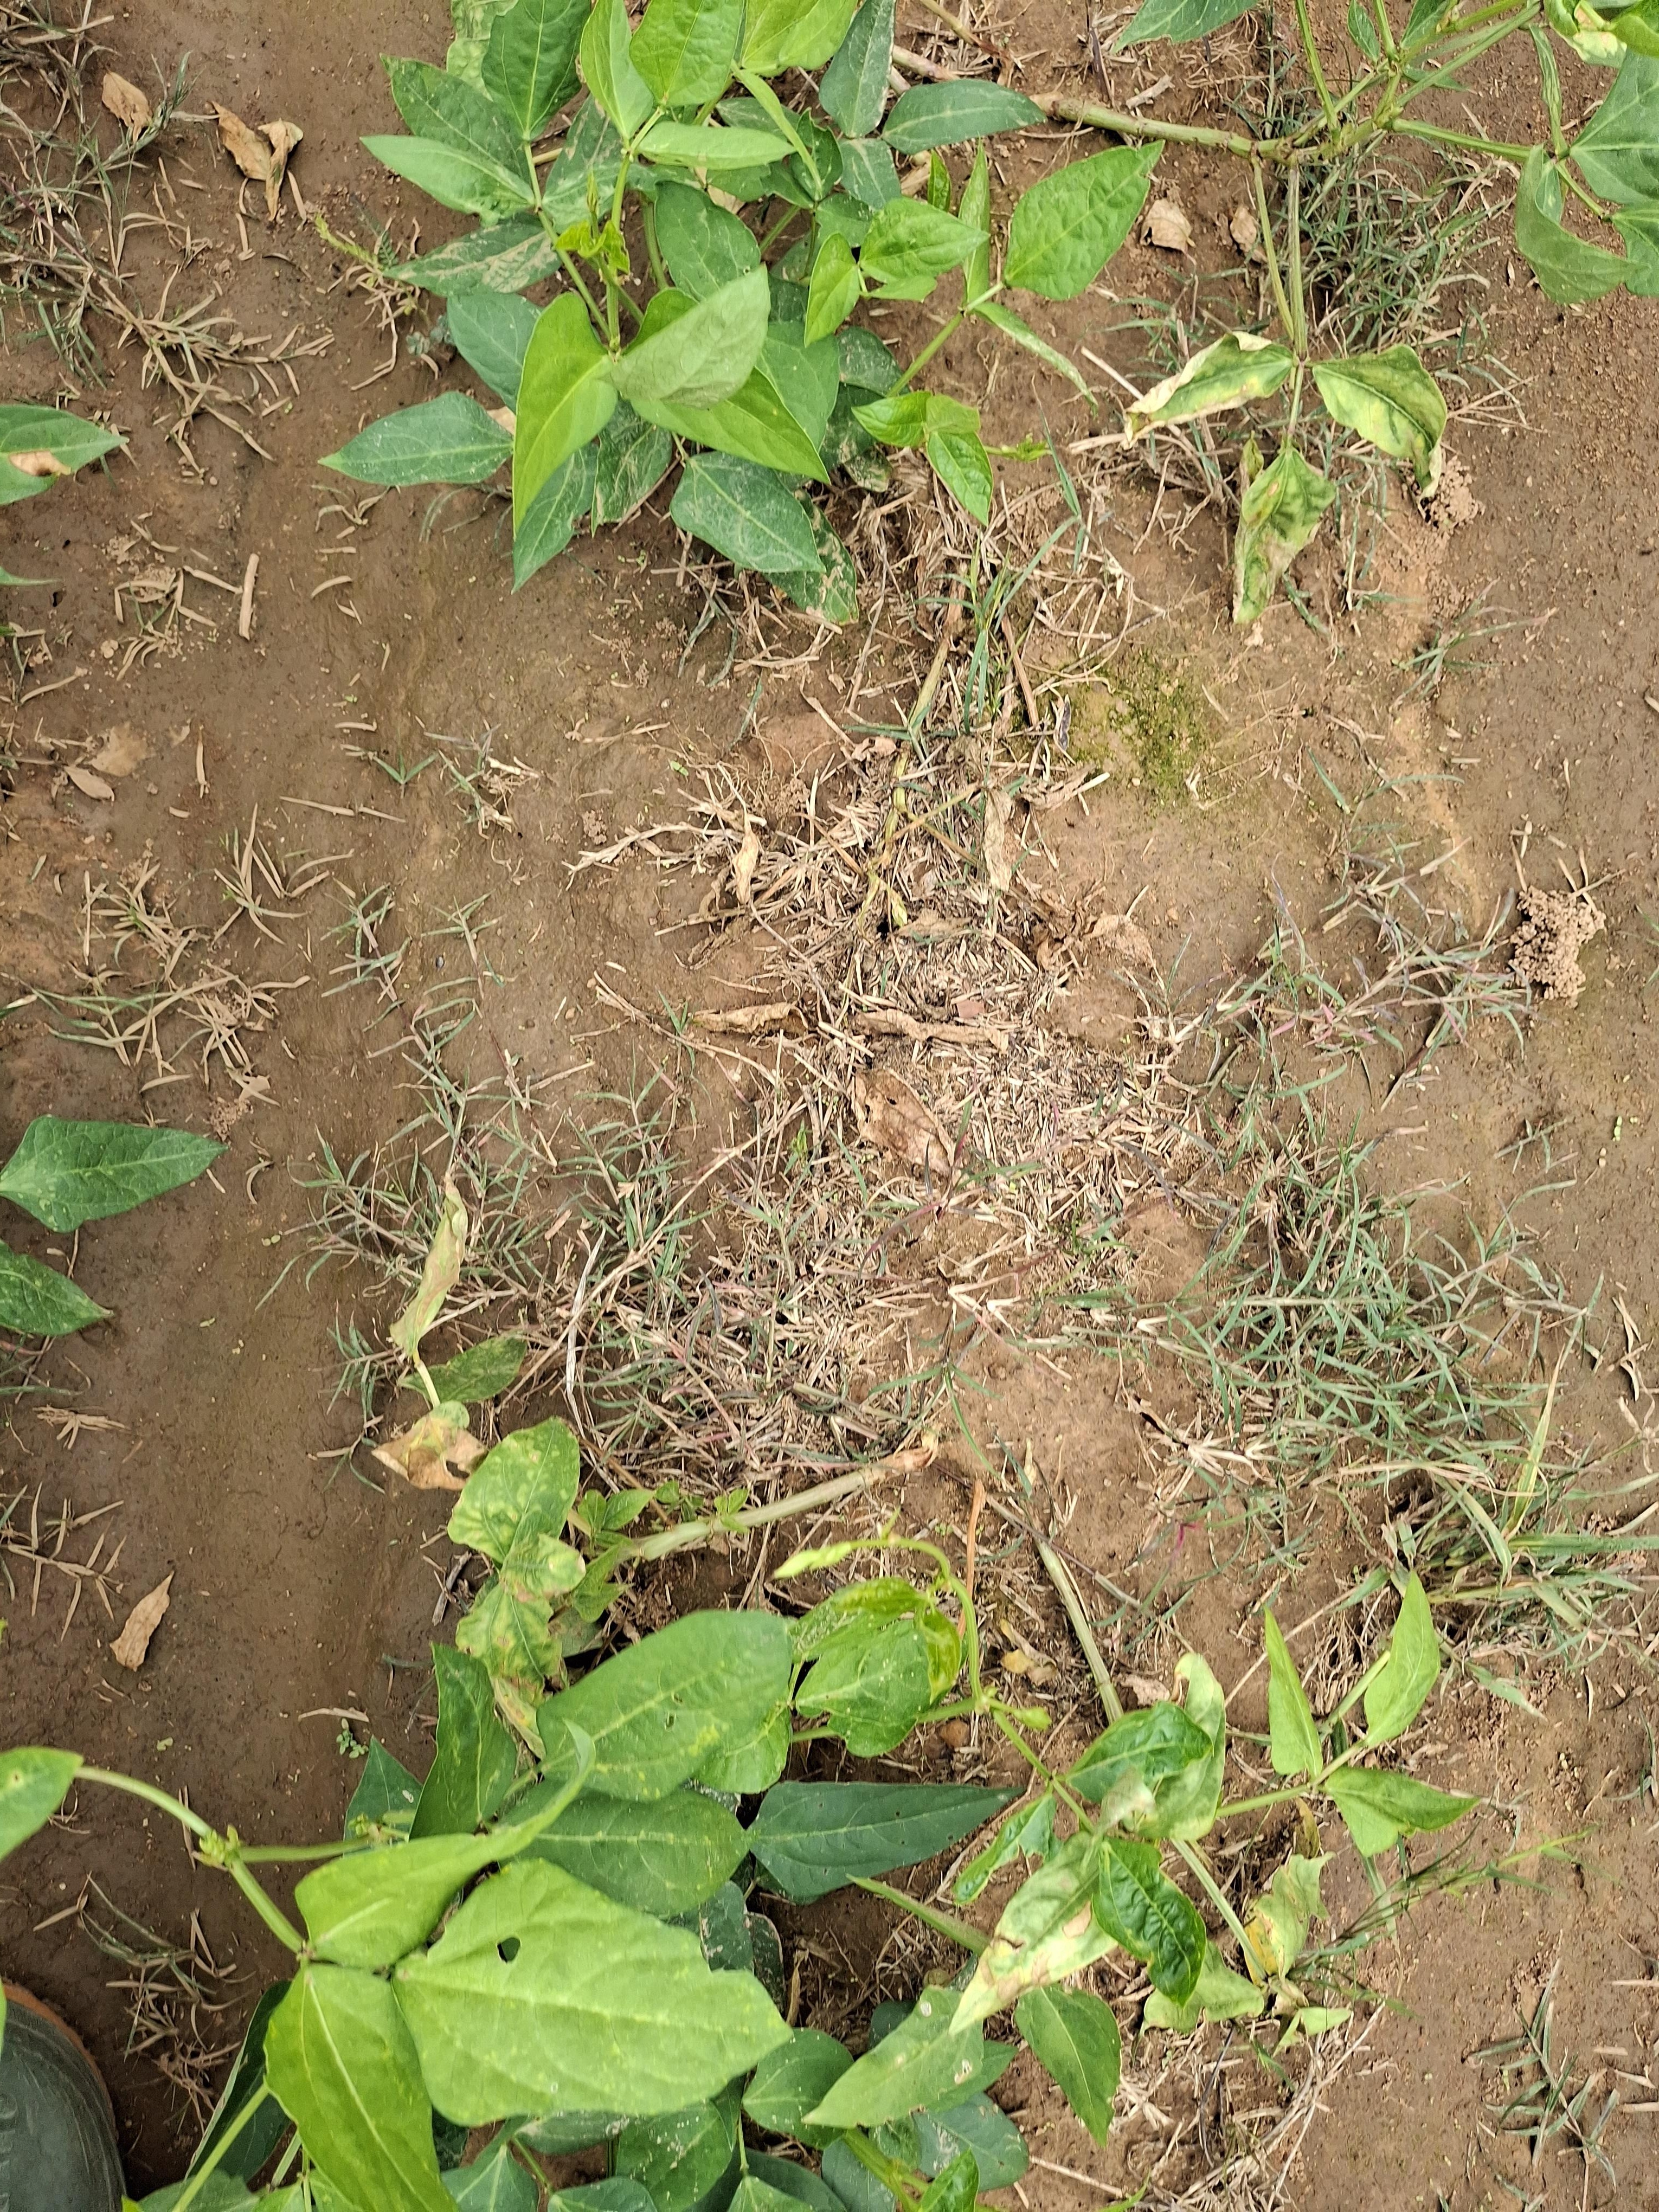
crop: cowpea
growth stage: vegetative
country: Nigeria
